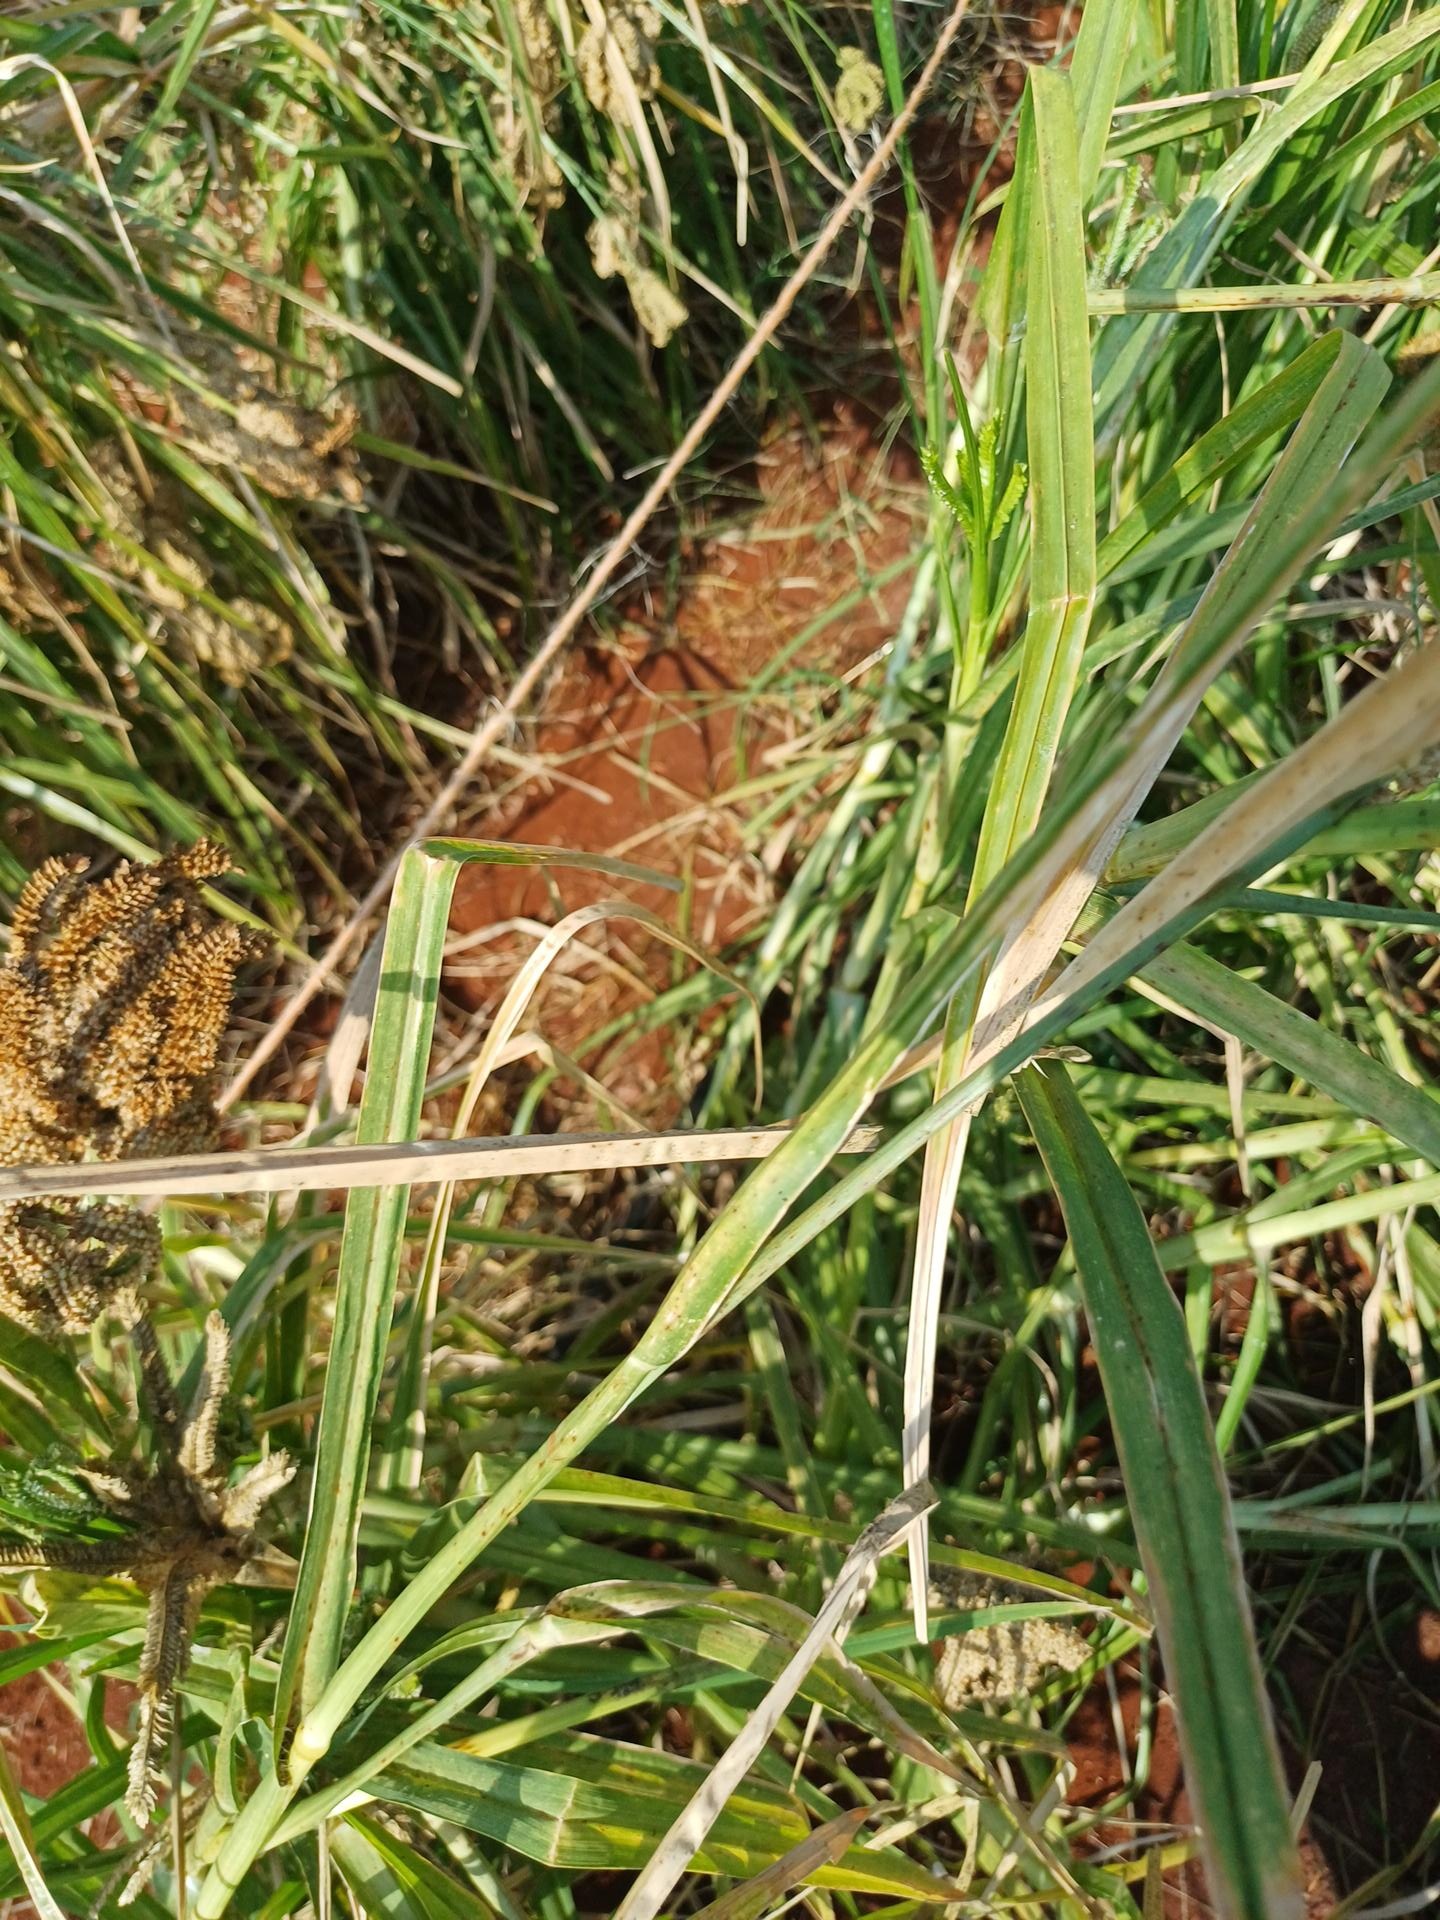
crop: finger millet
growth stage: filling grain
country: Kenya
